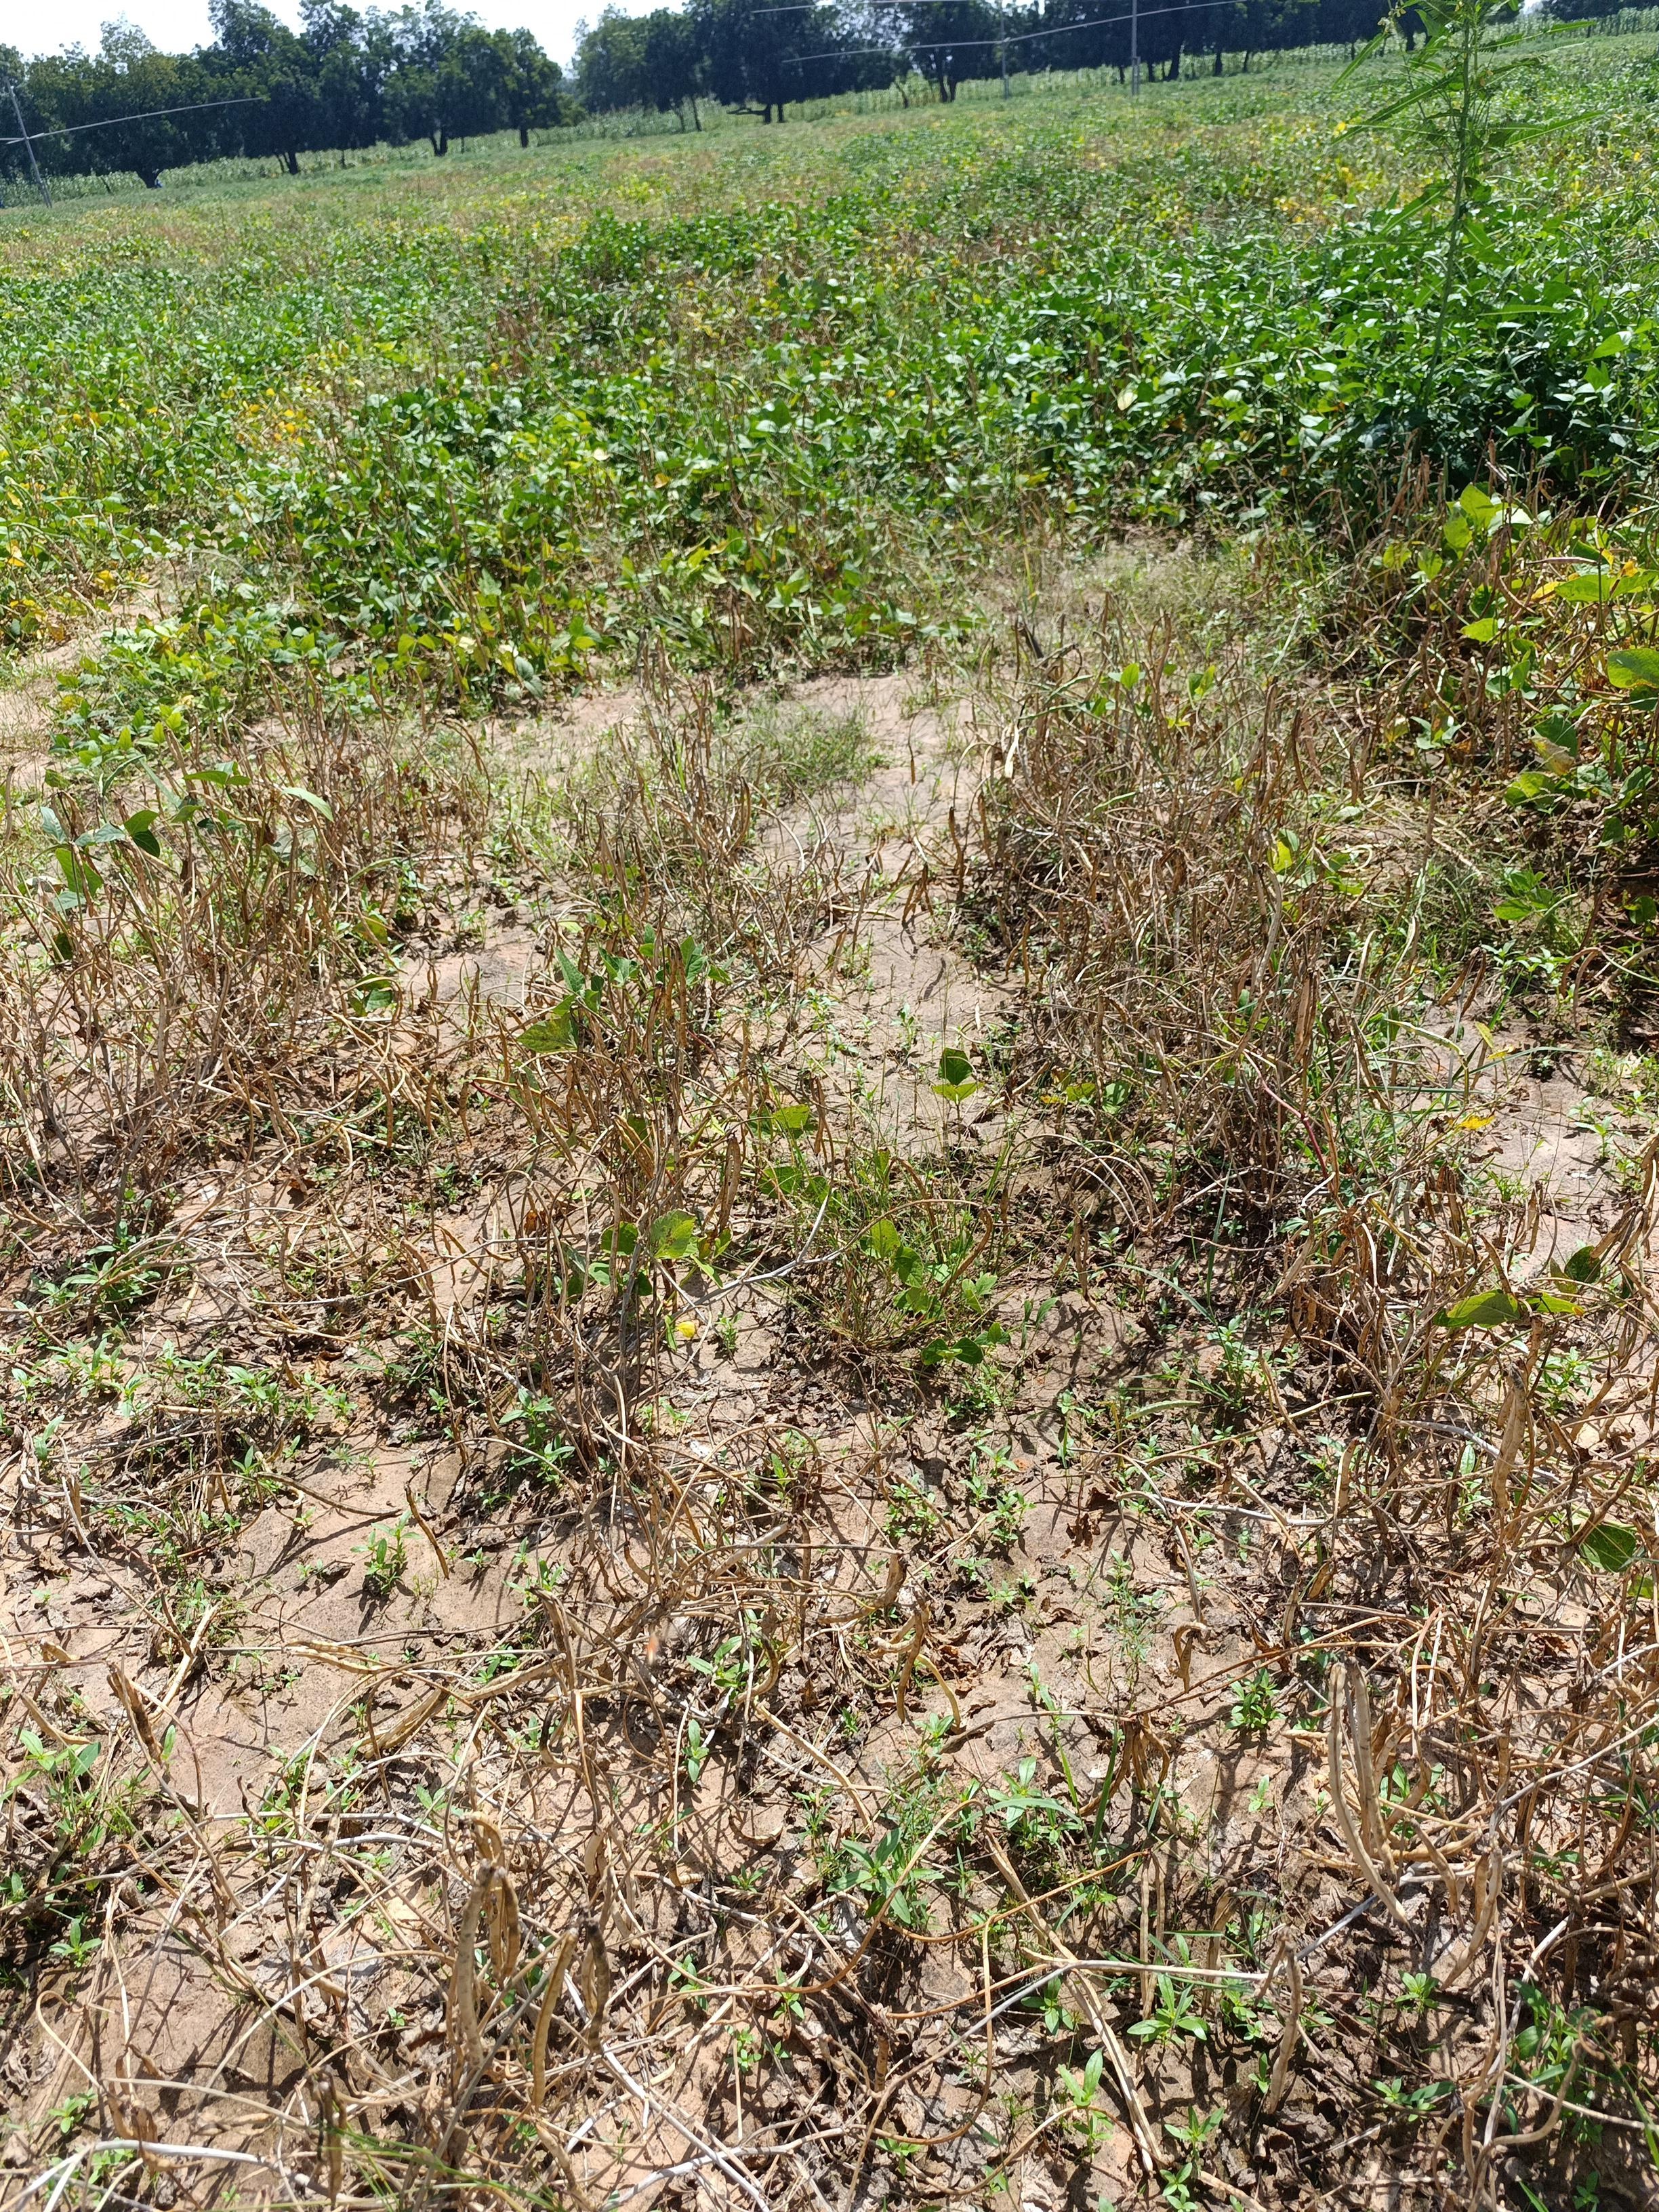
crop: cowpea
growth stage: maturity
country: Nigeria
